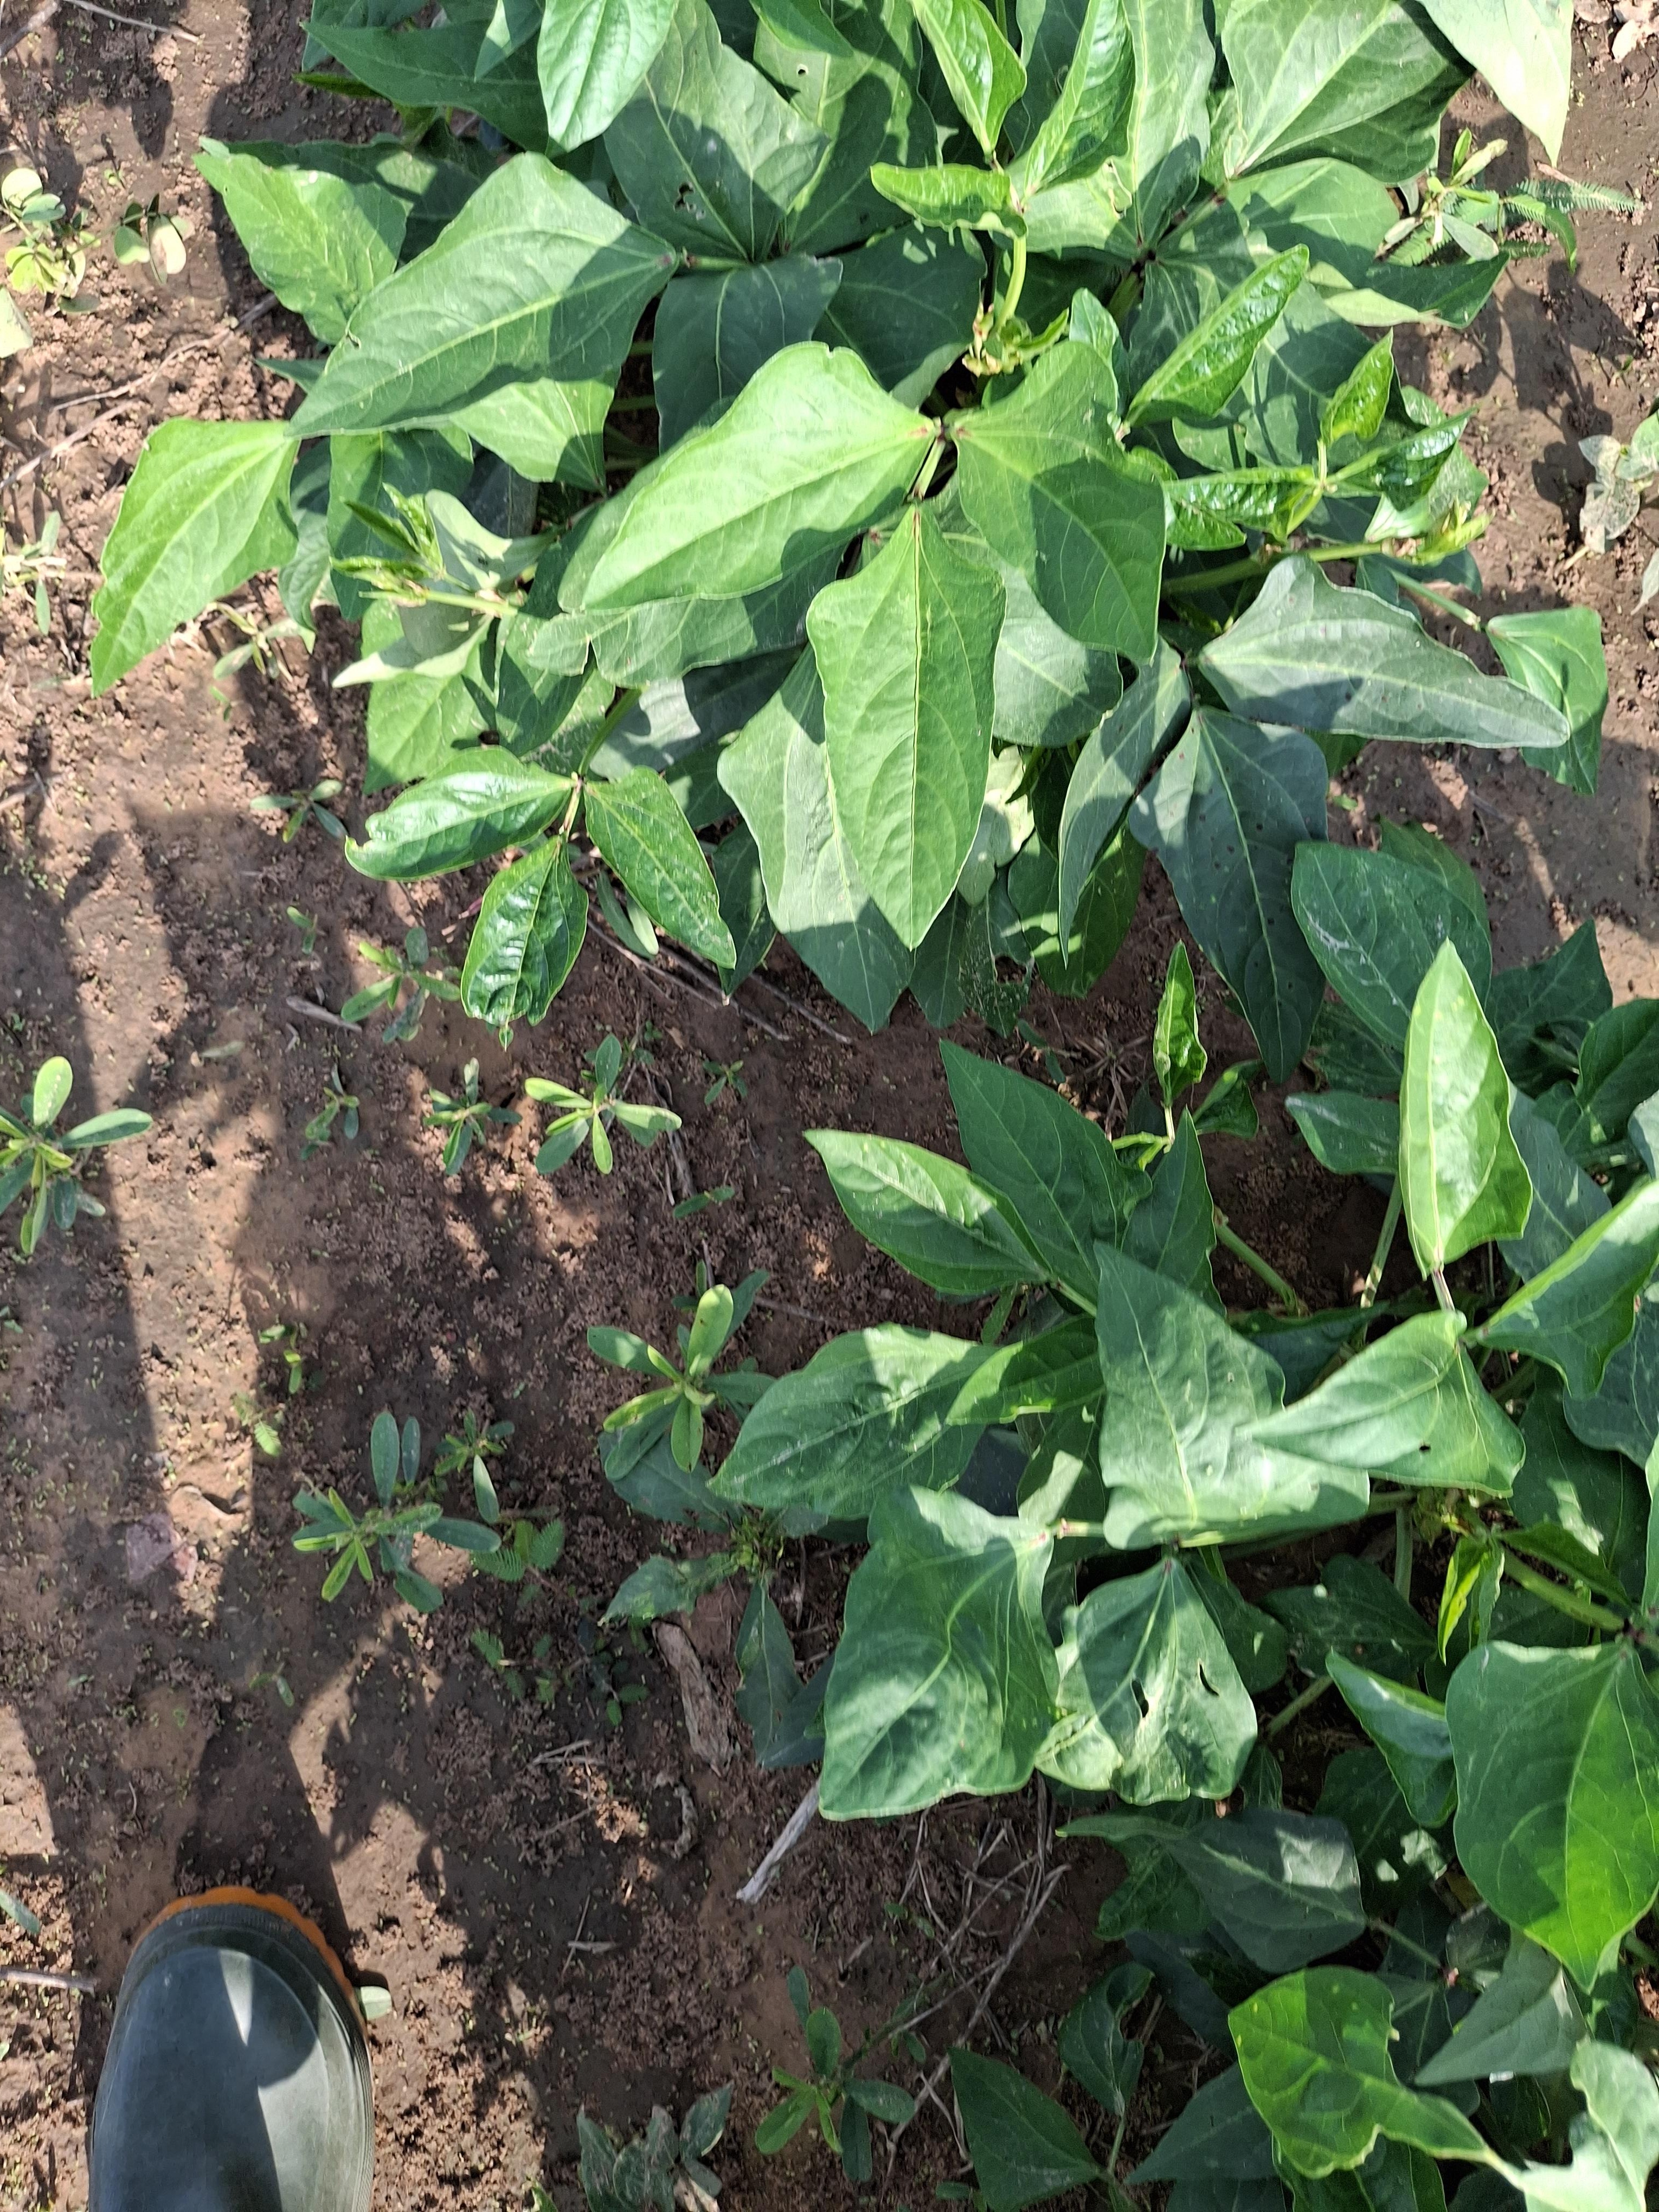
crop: cowpea
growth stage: vegetative
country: Nigeria
